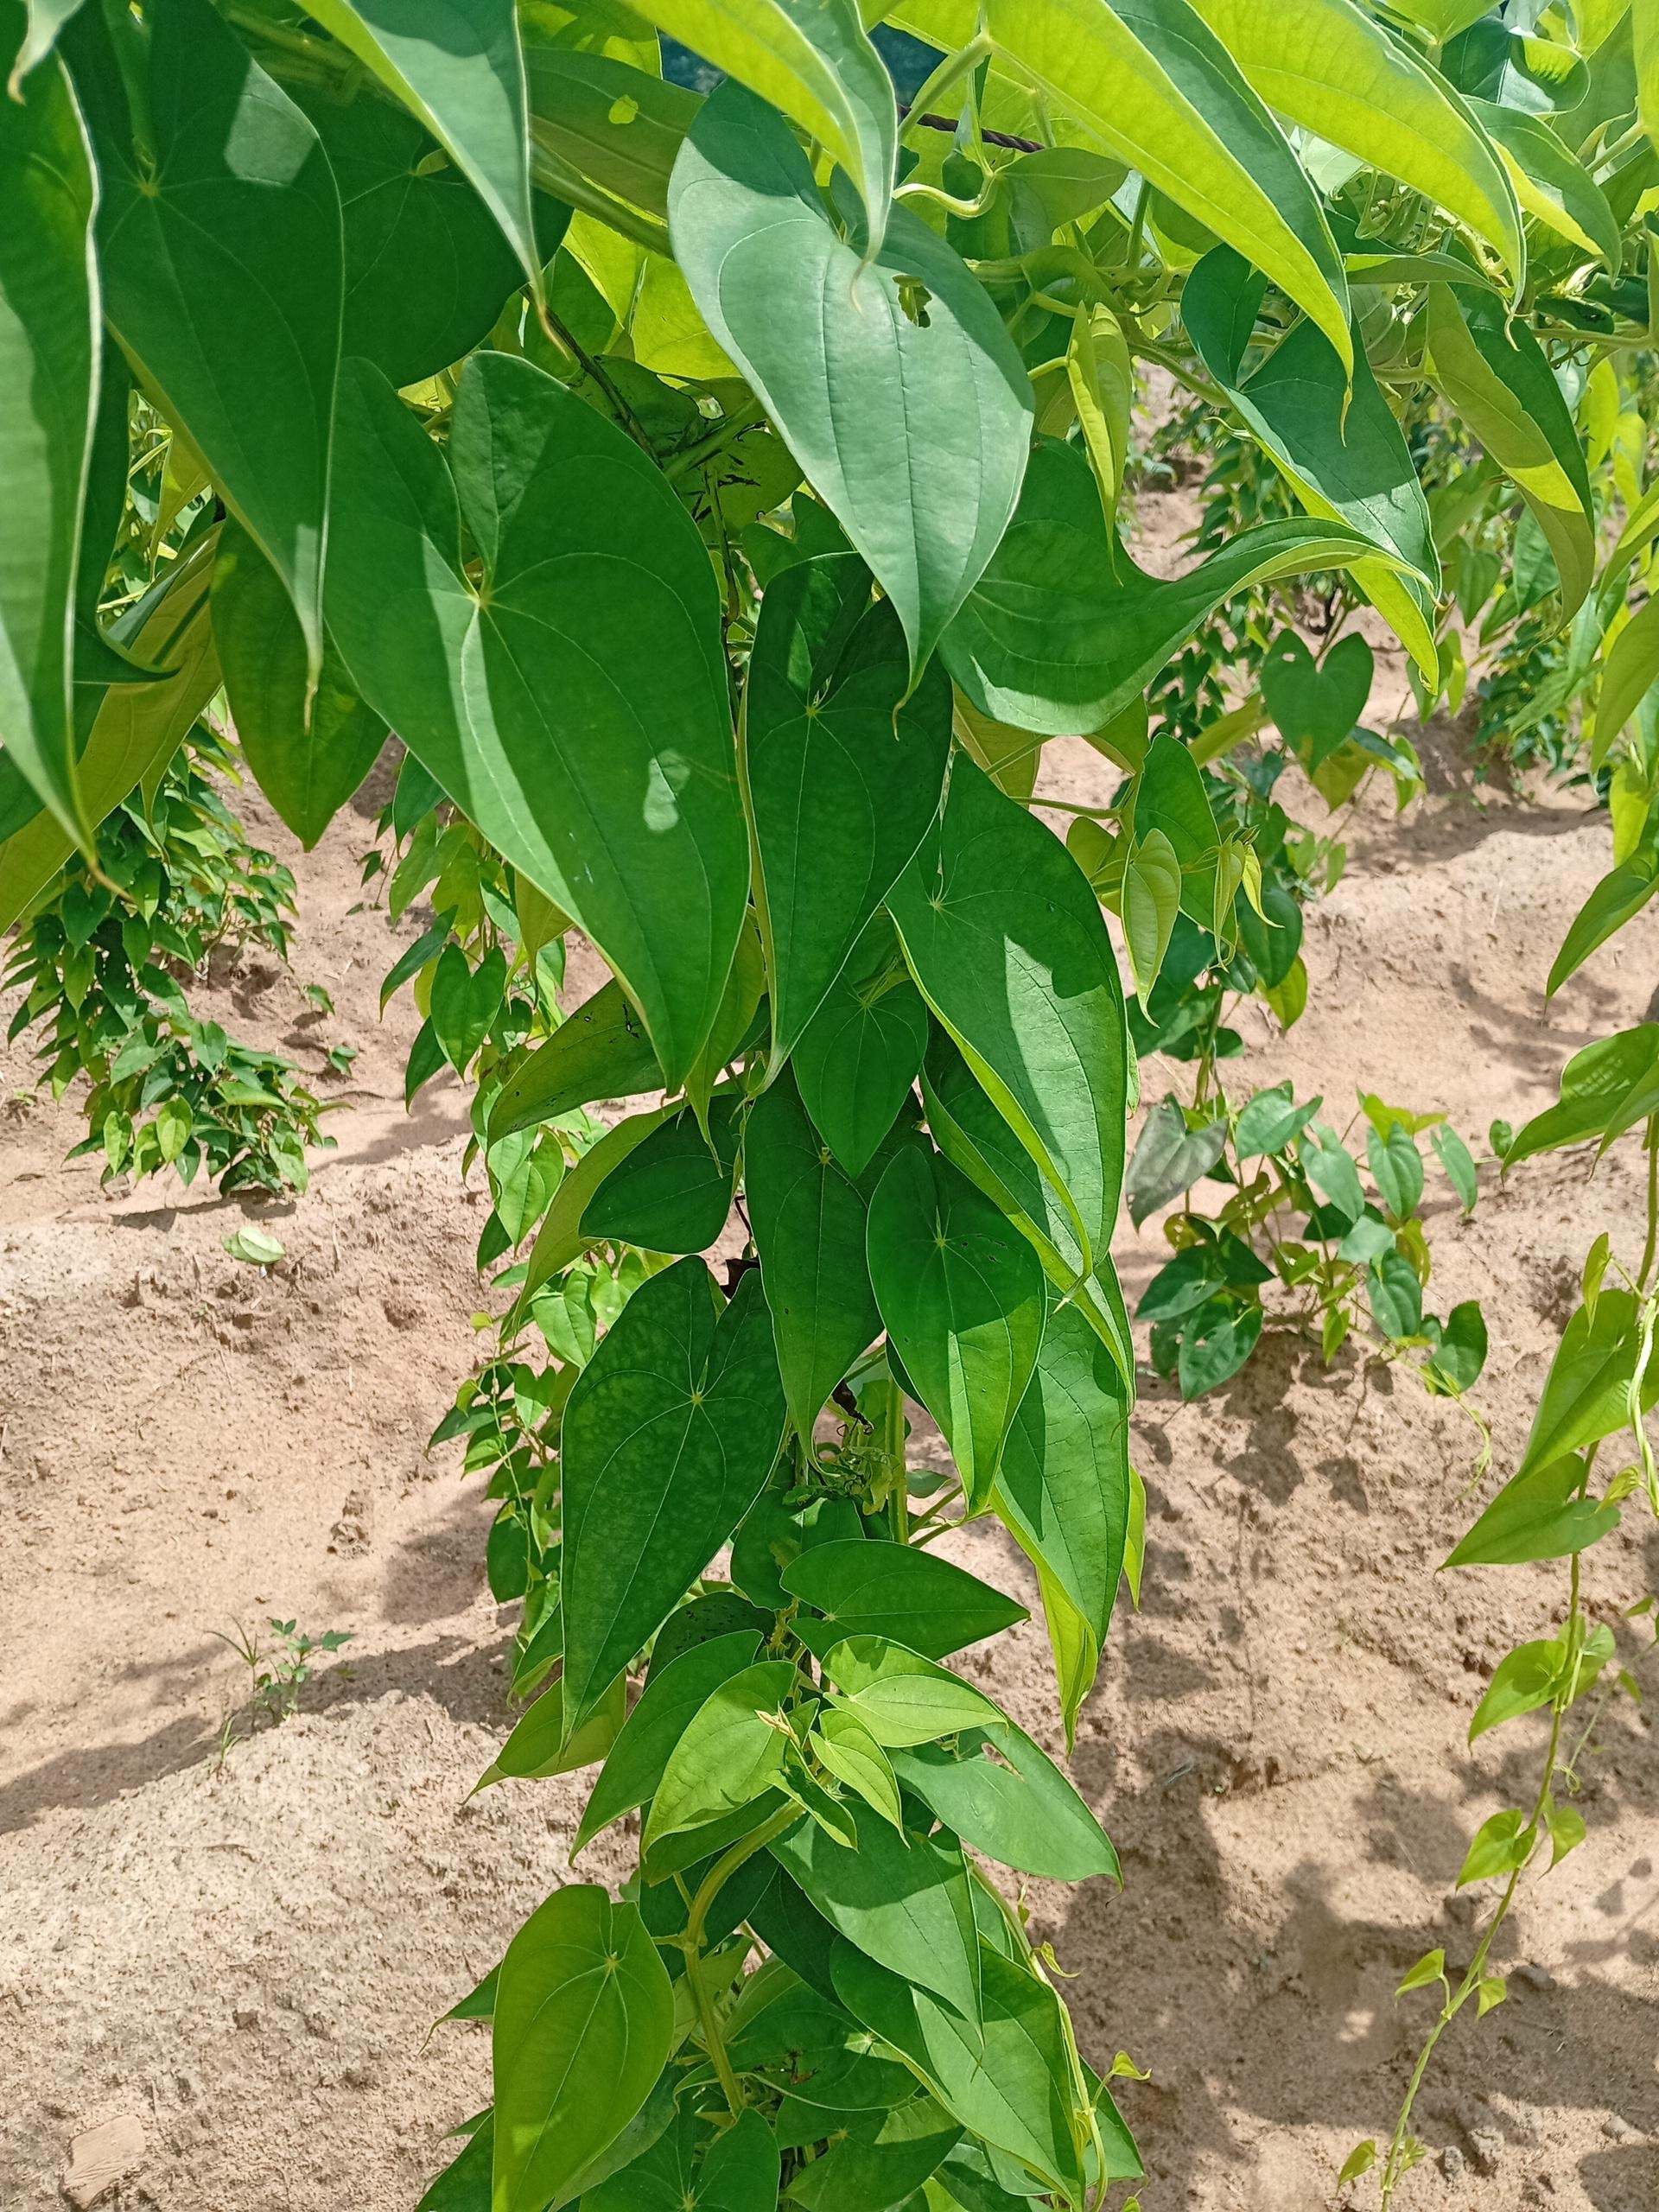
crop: yam
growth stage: vegetative
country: Nigeria
